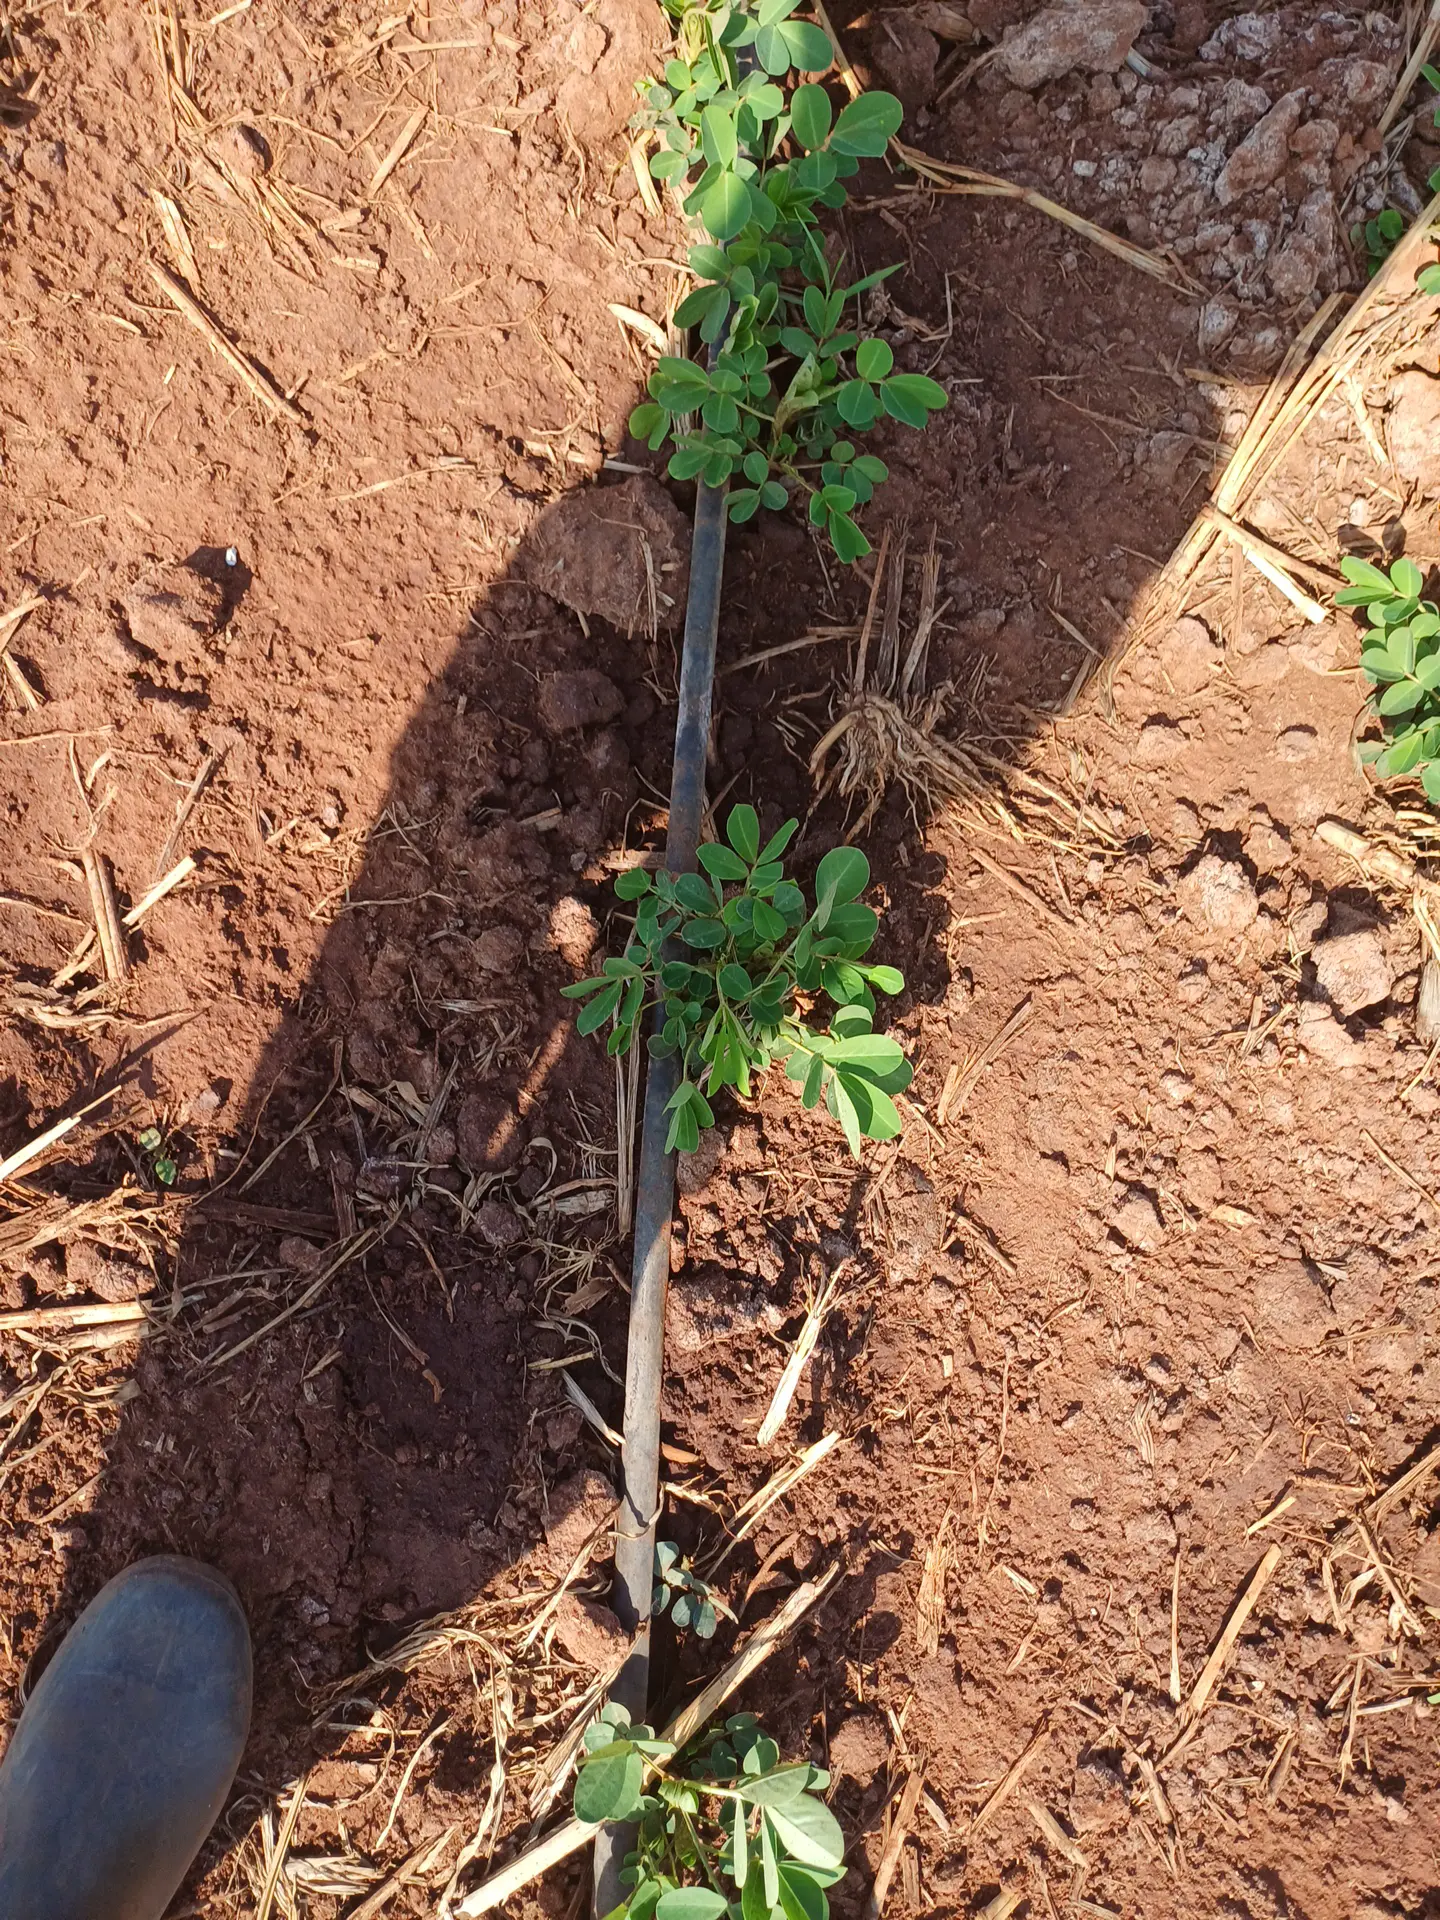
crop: groundnut
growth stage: vegetative
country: Kenya
